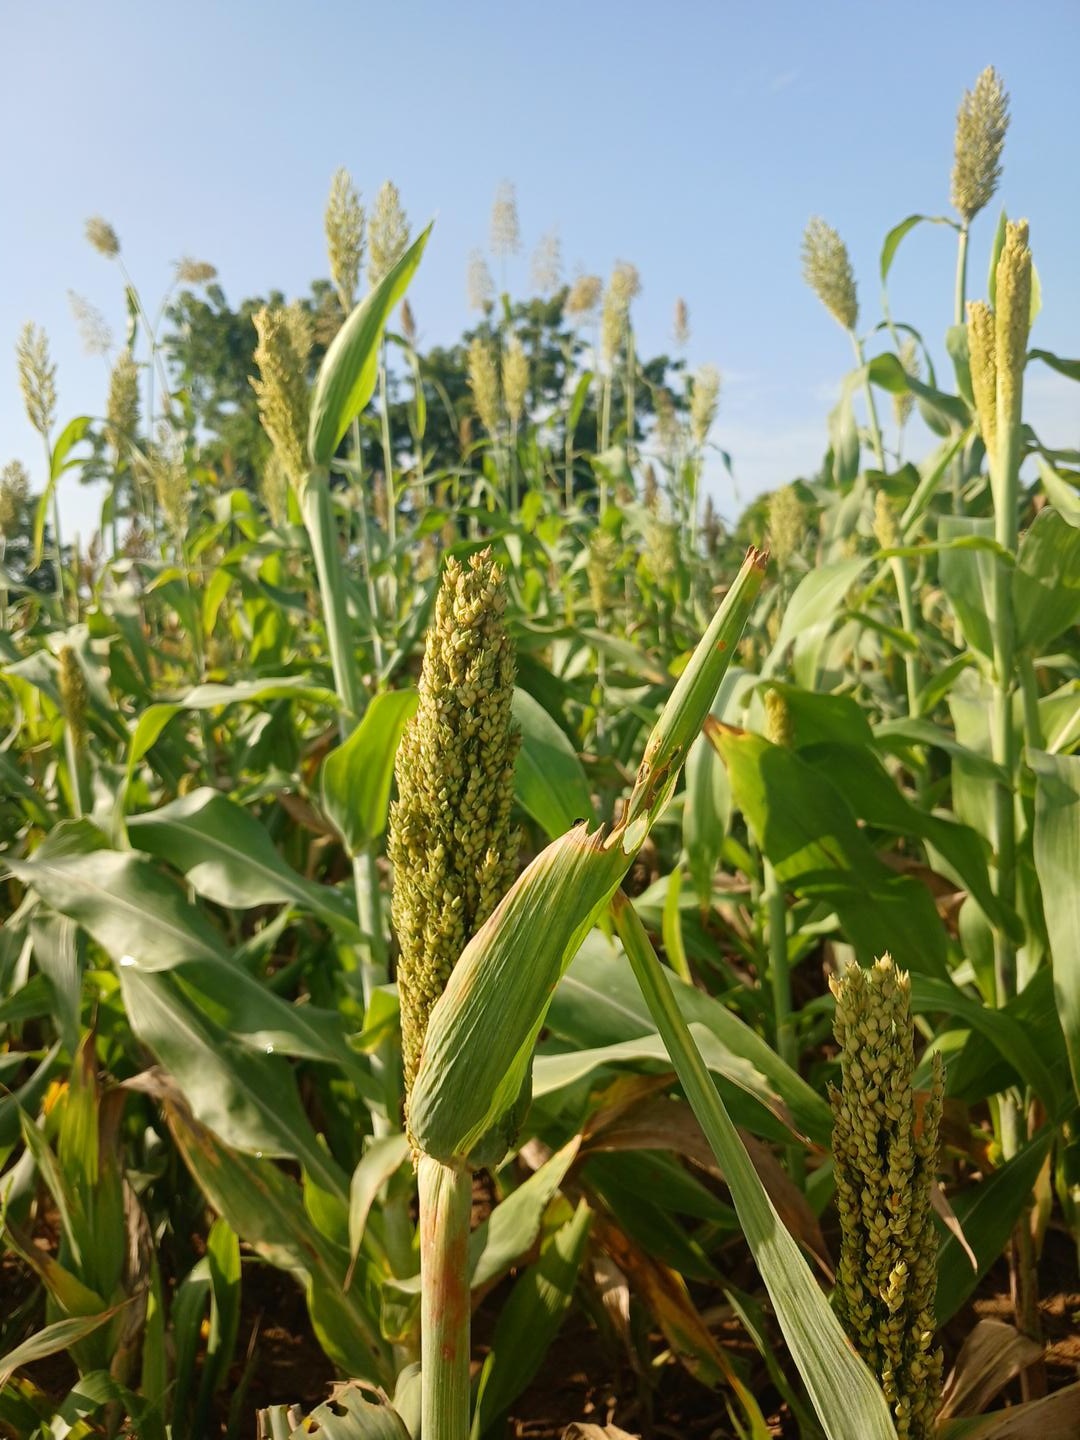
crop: sorghum
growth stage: filling grain
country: Senegal
